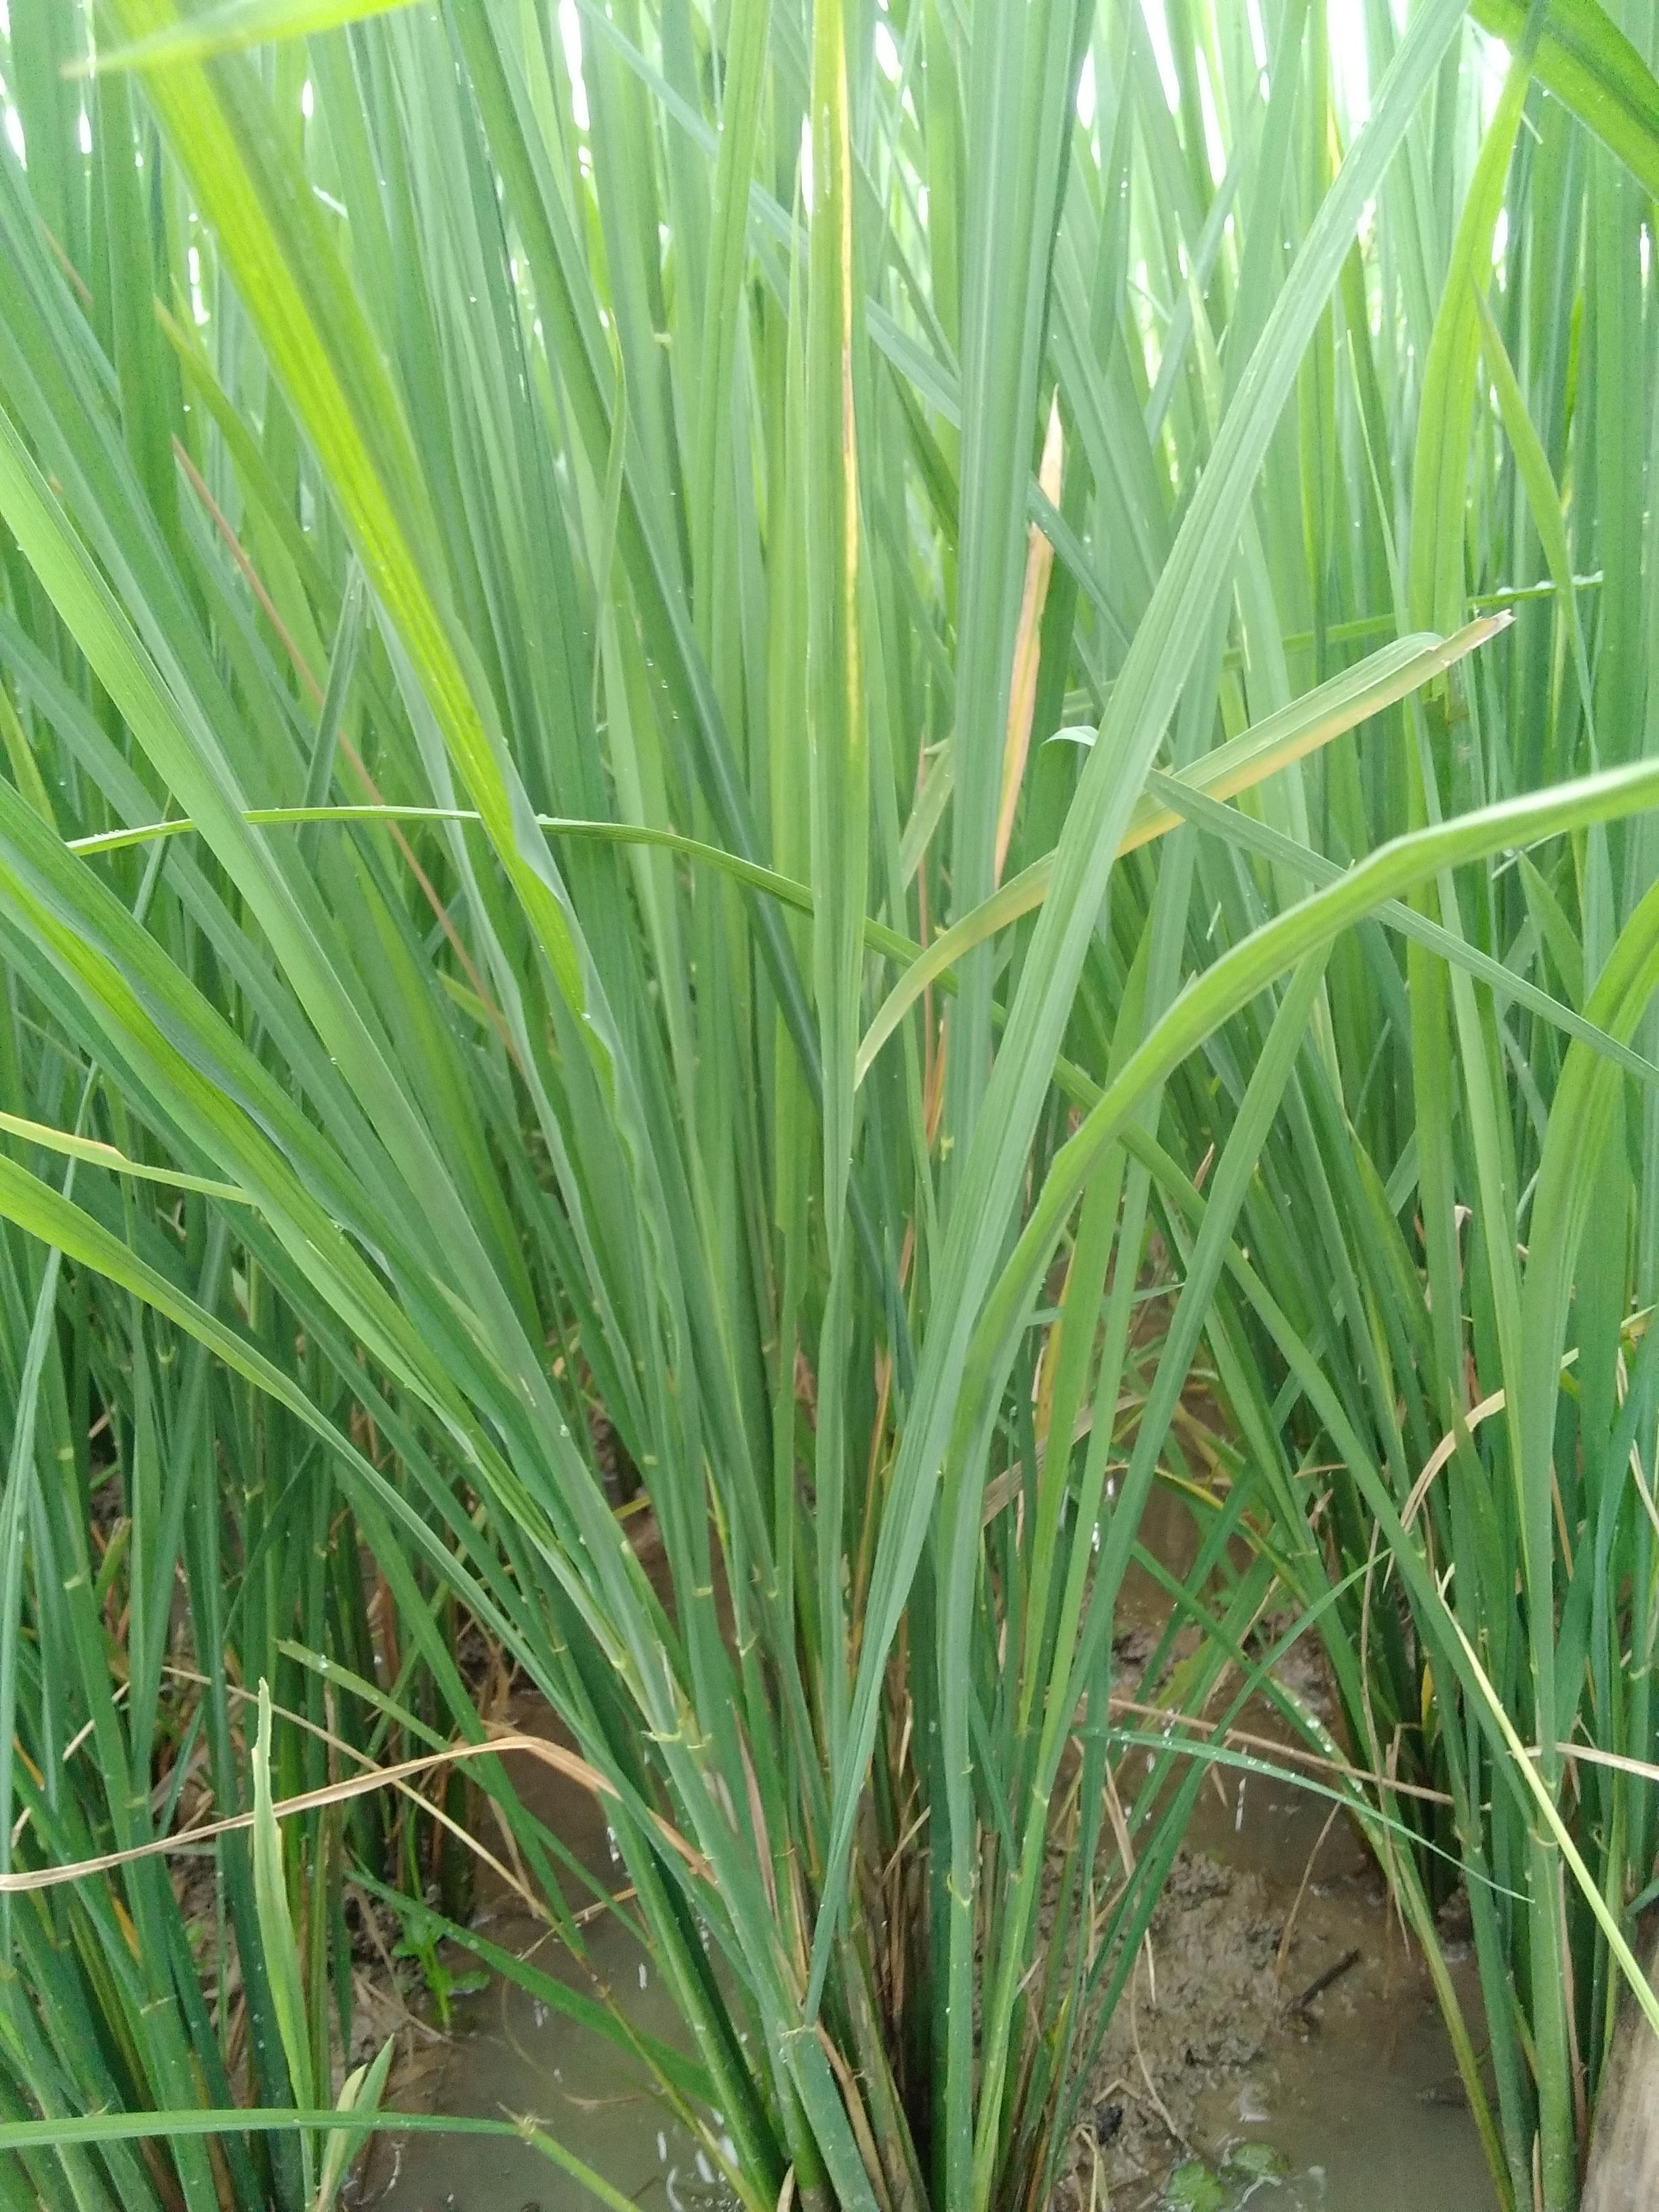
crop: rice
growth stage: elongation stem
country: Nigeria
